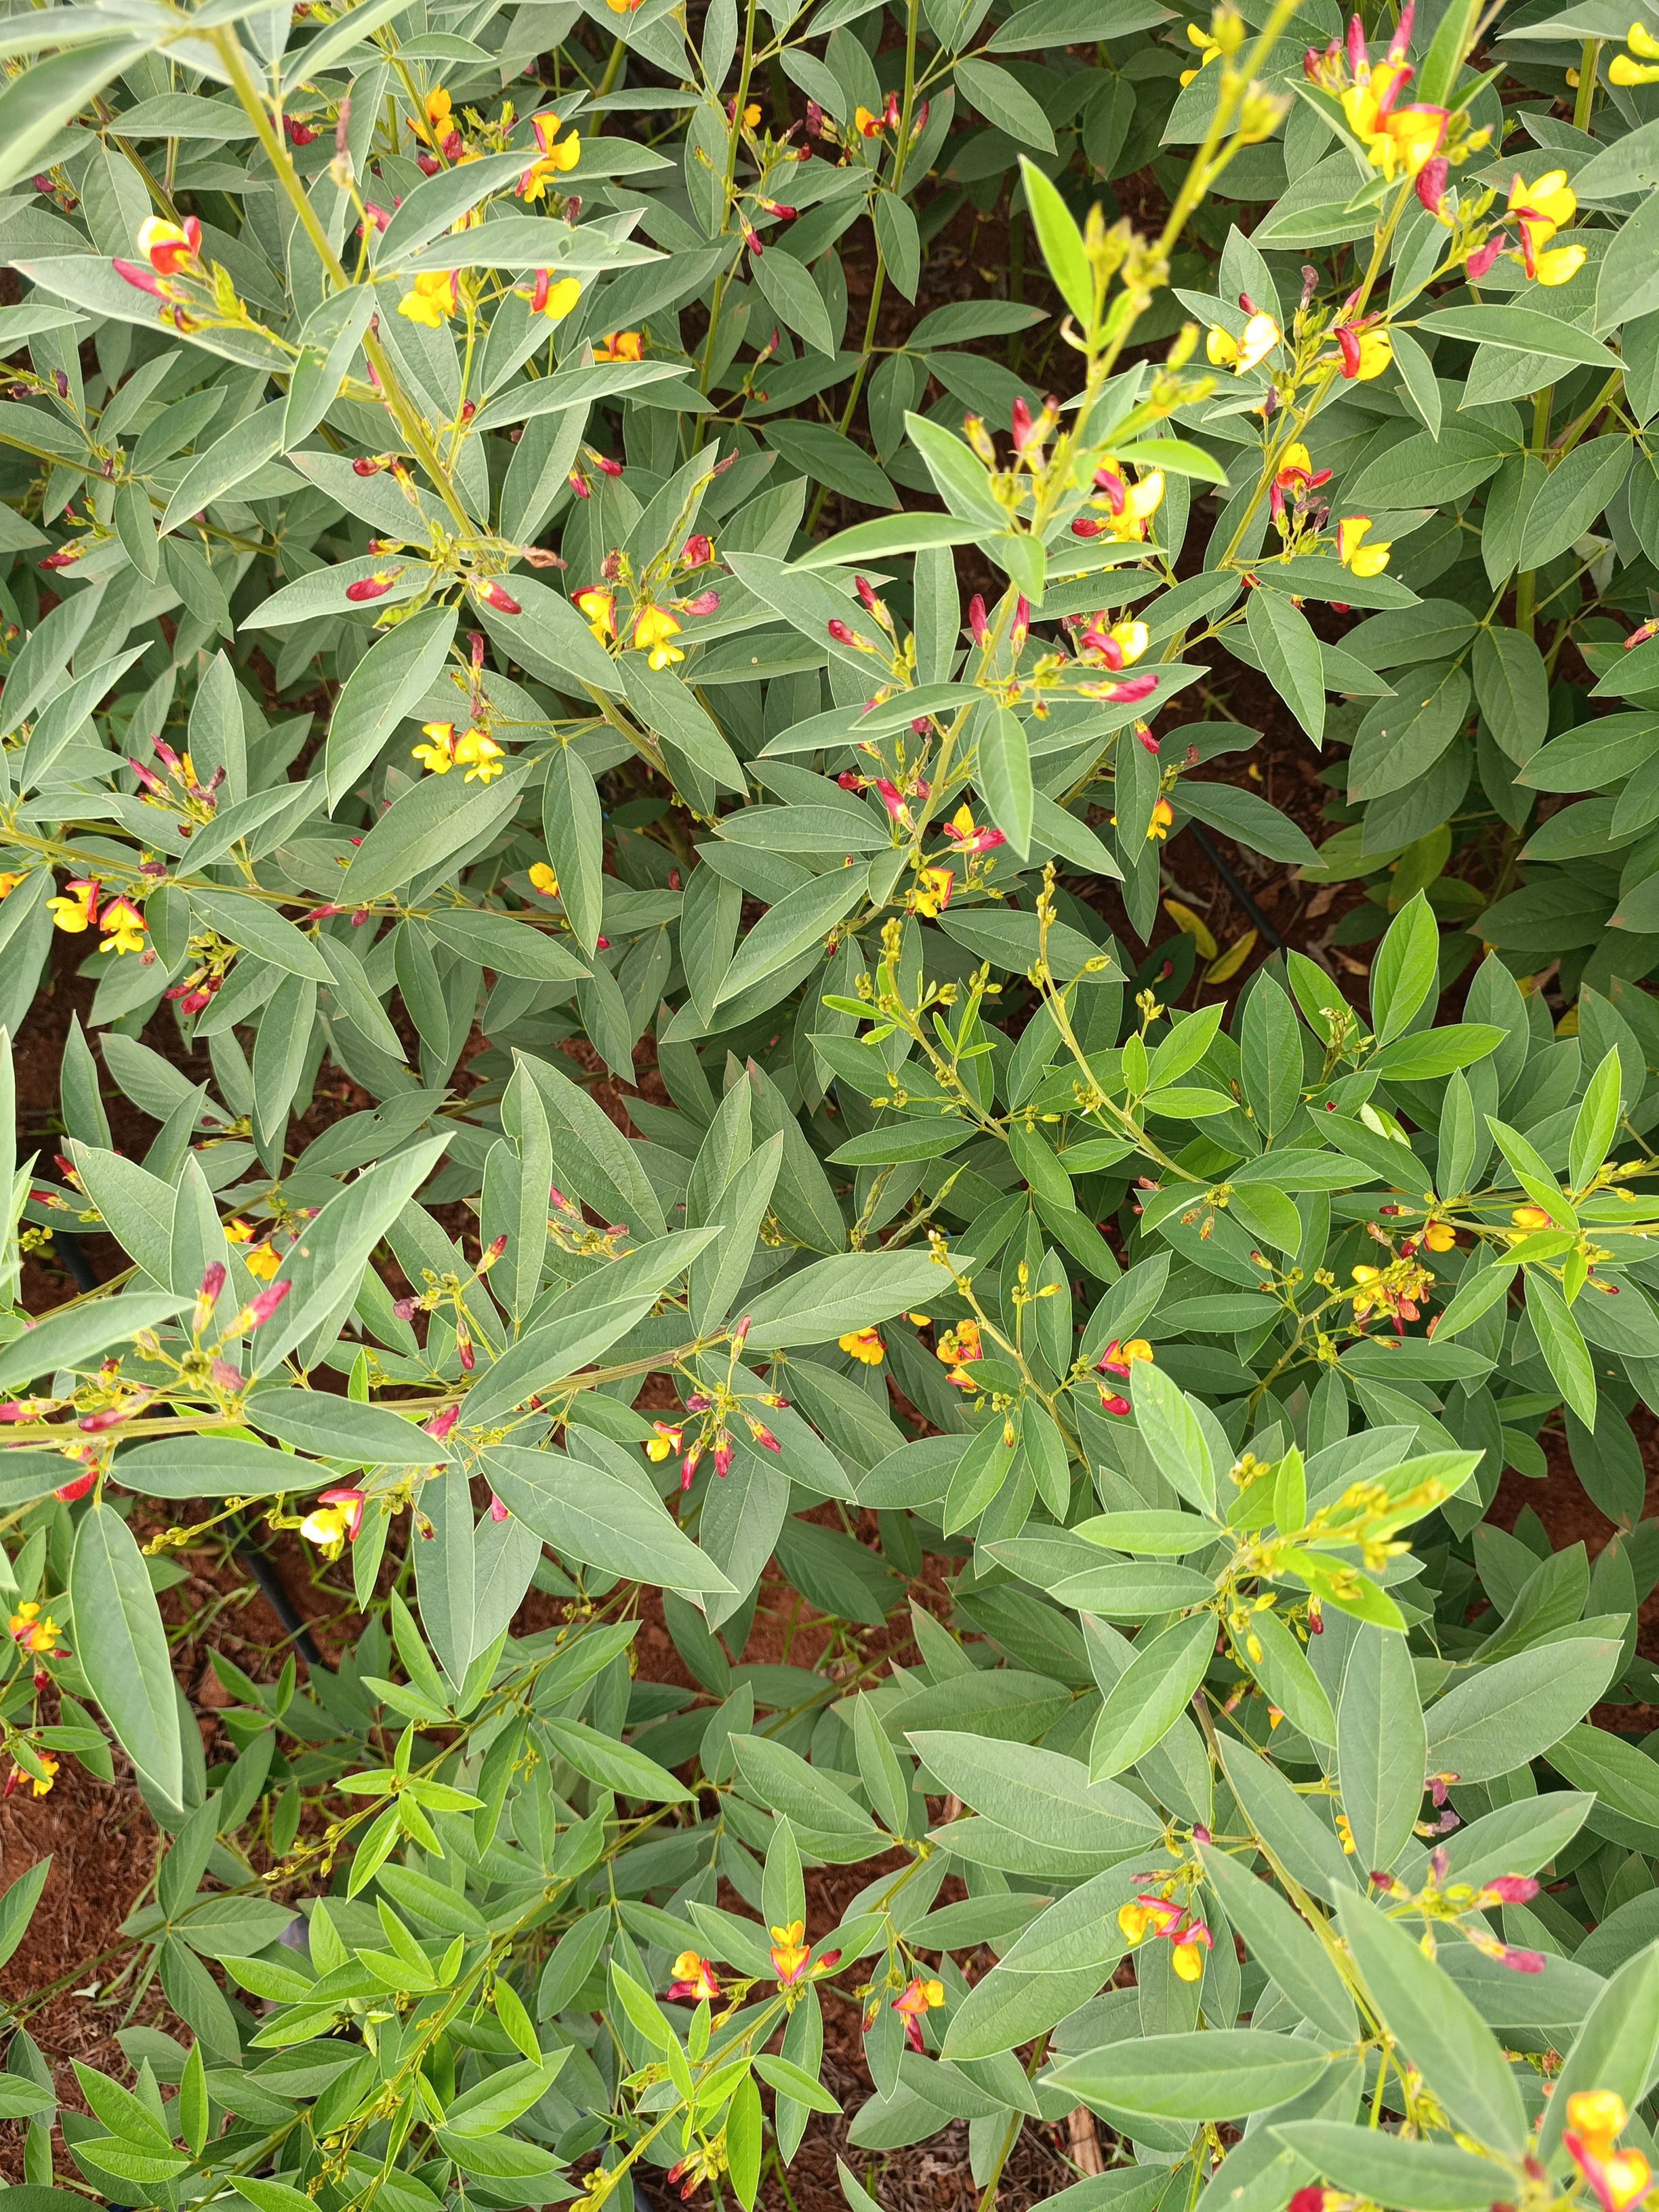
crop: pigeonpea
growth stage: development pod
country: Kenya
